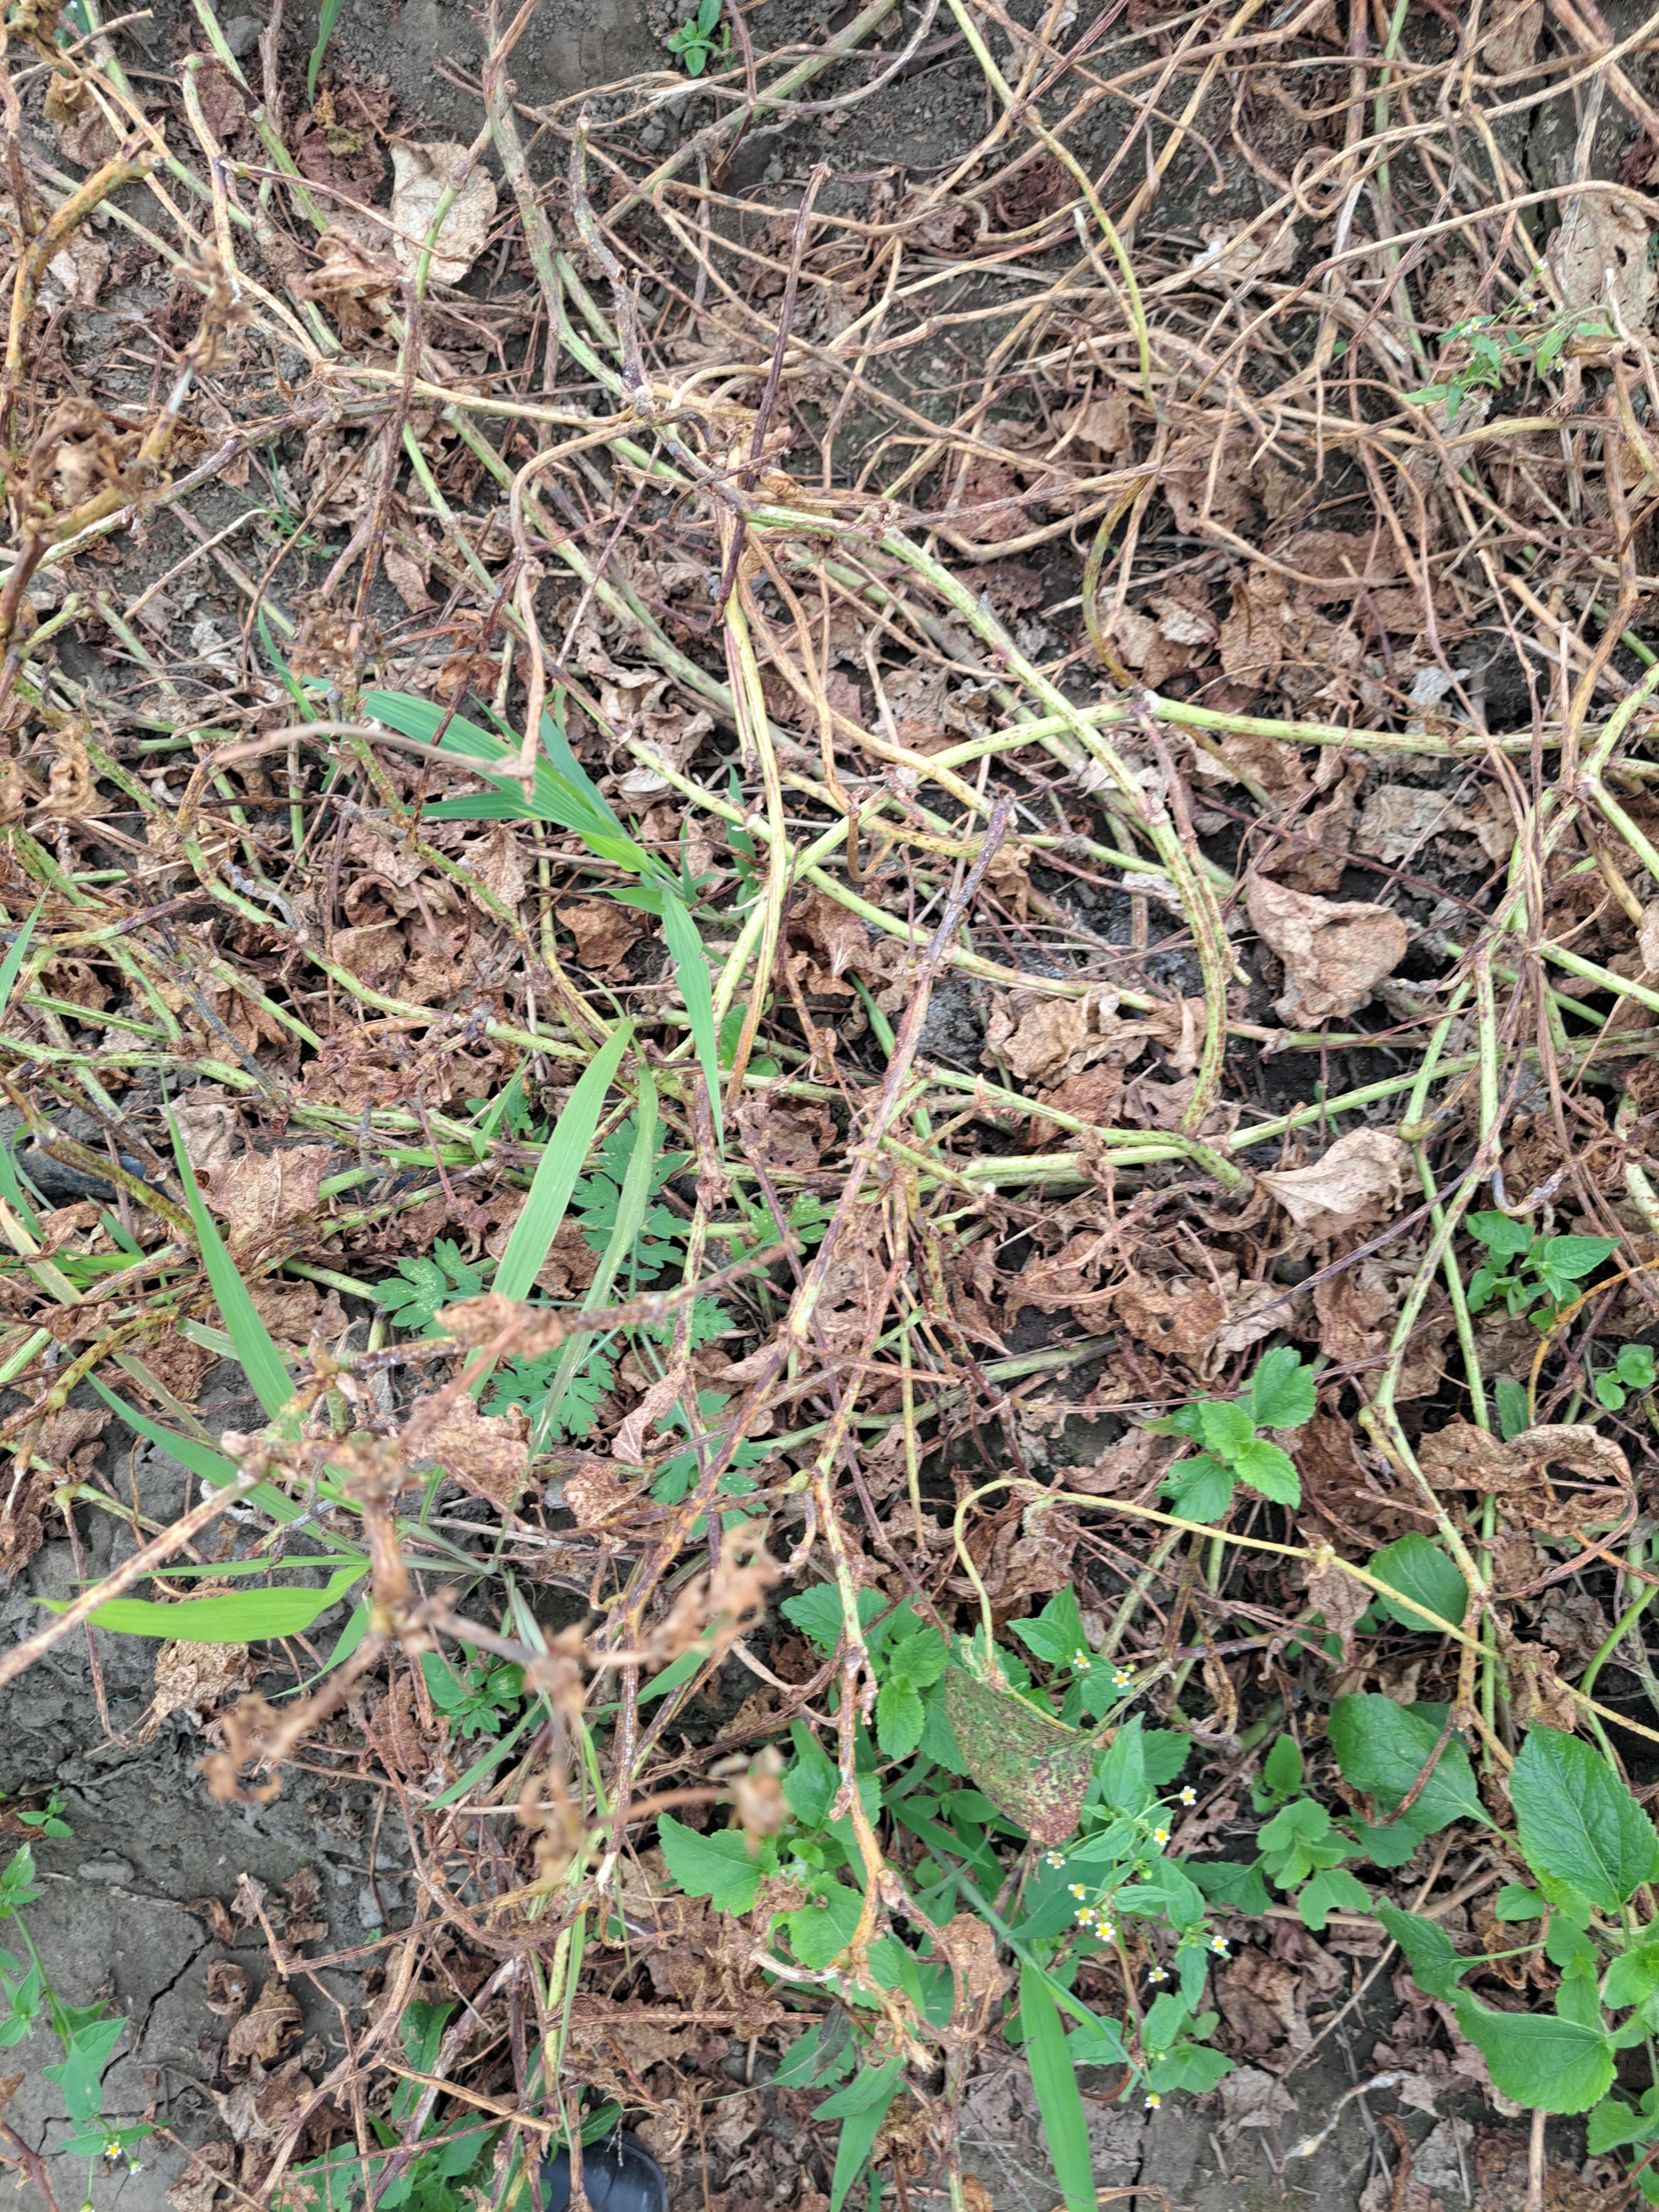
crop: cowpea
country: Tanzania
